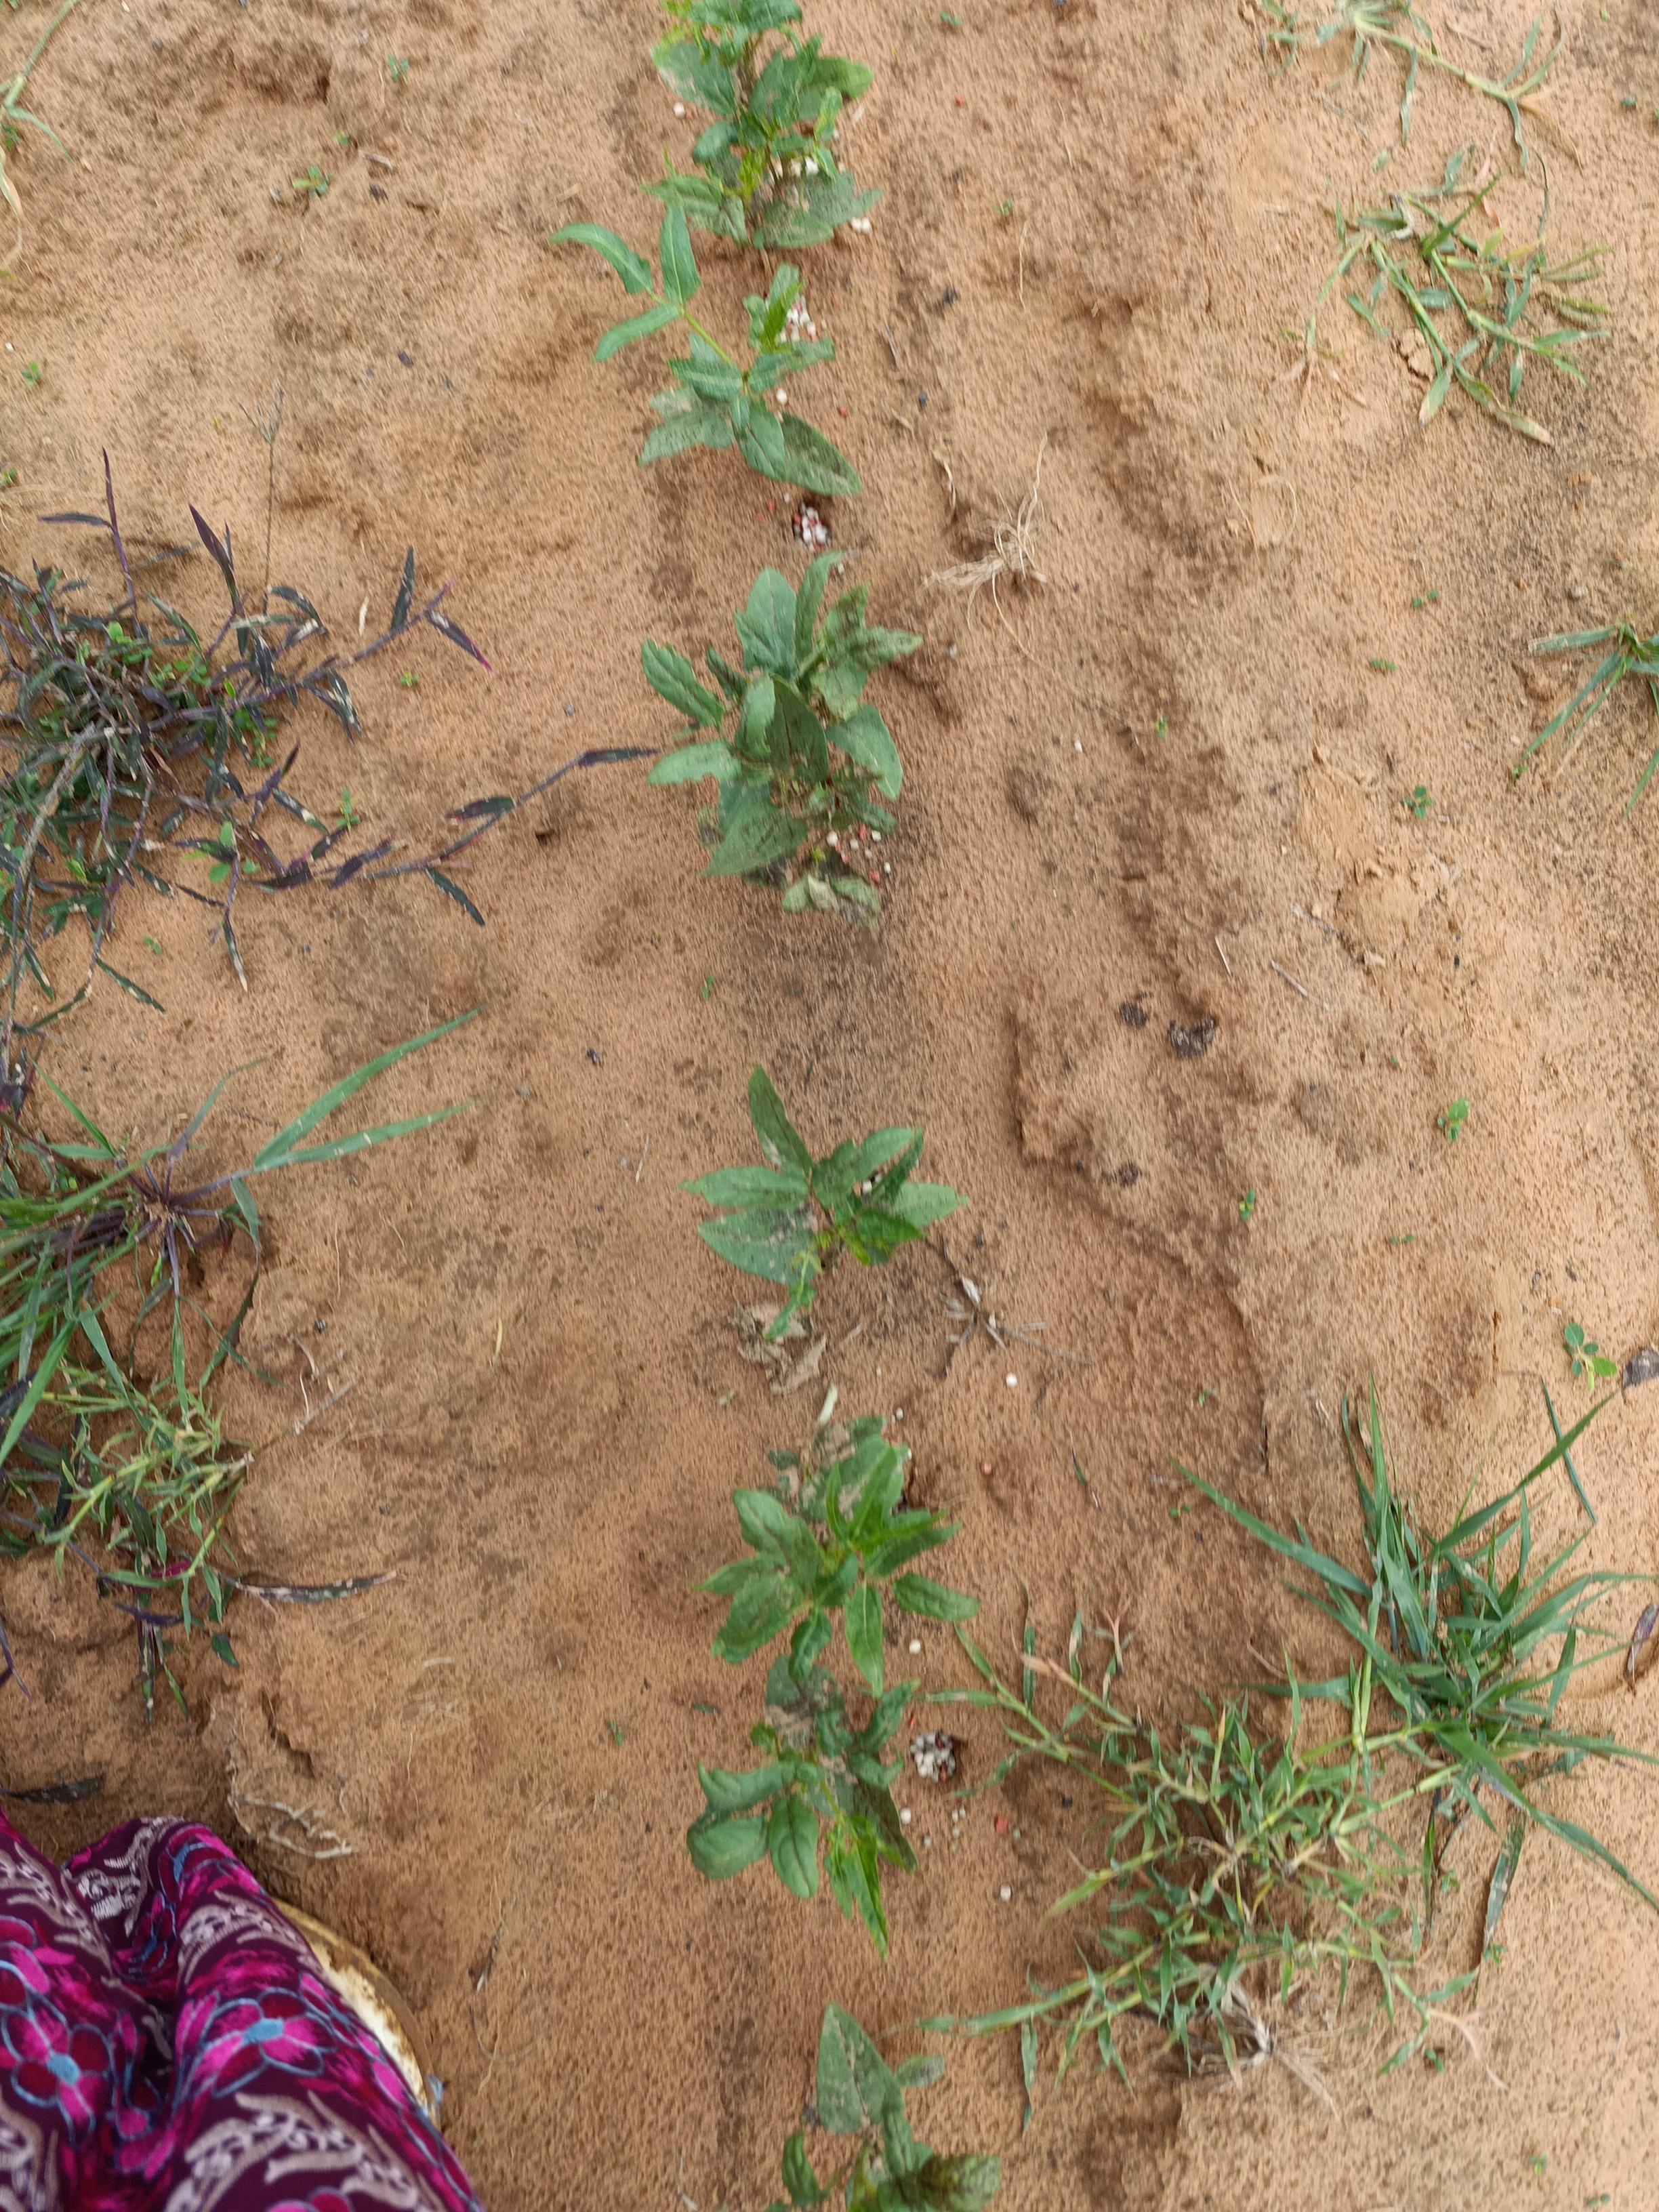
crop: cowpea
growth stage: emergence
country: Nigeria
